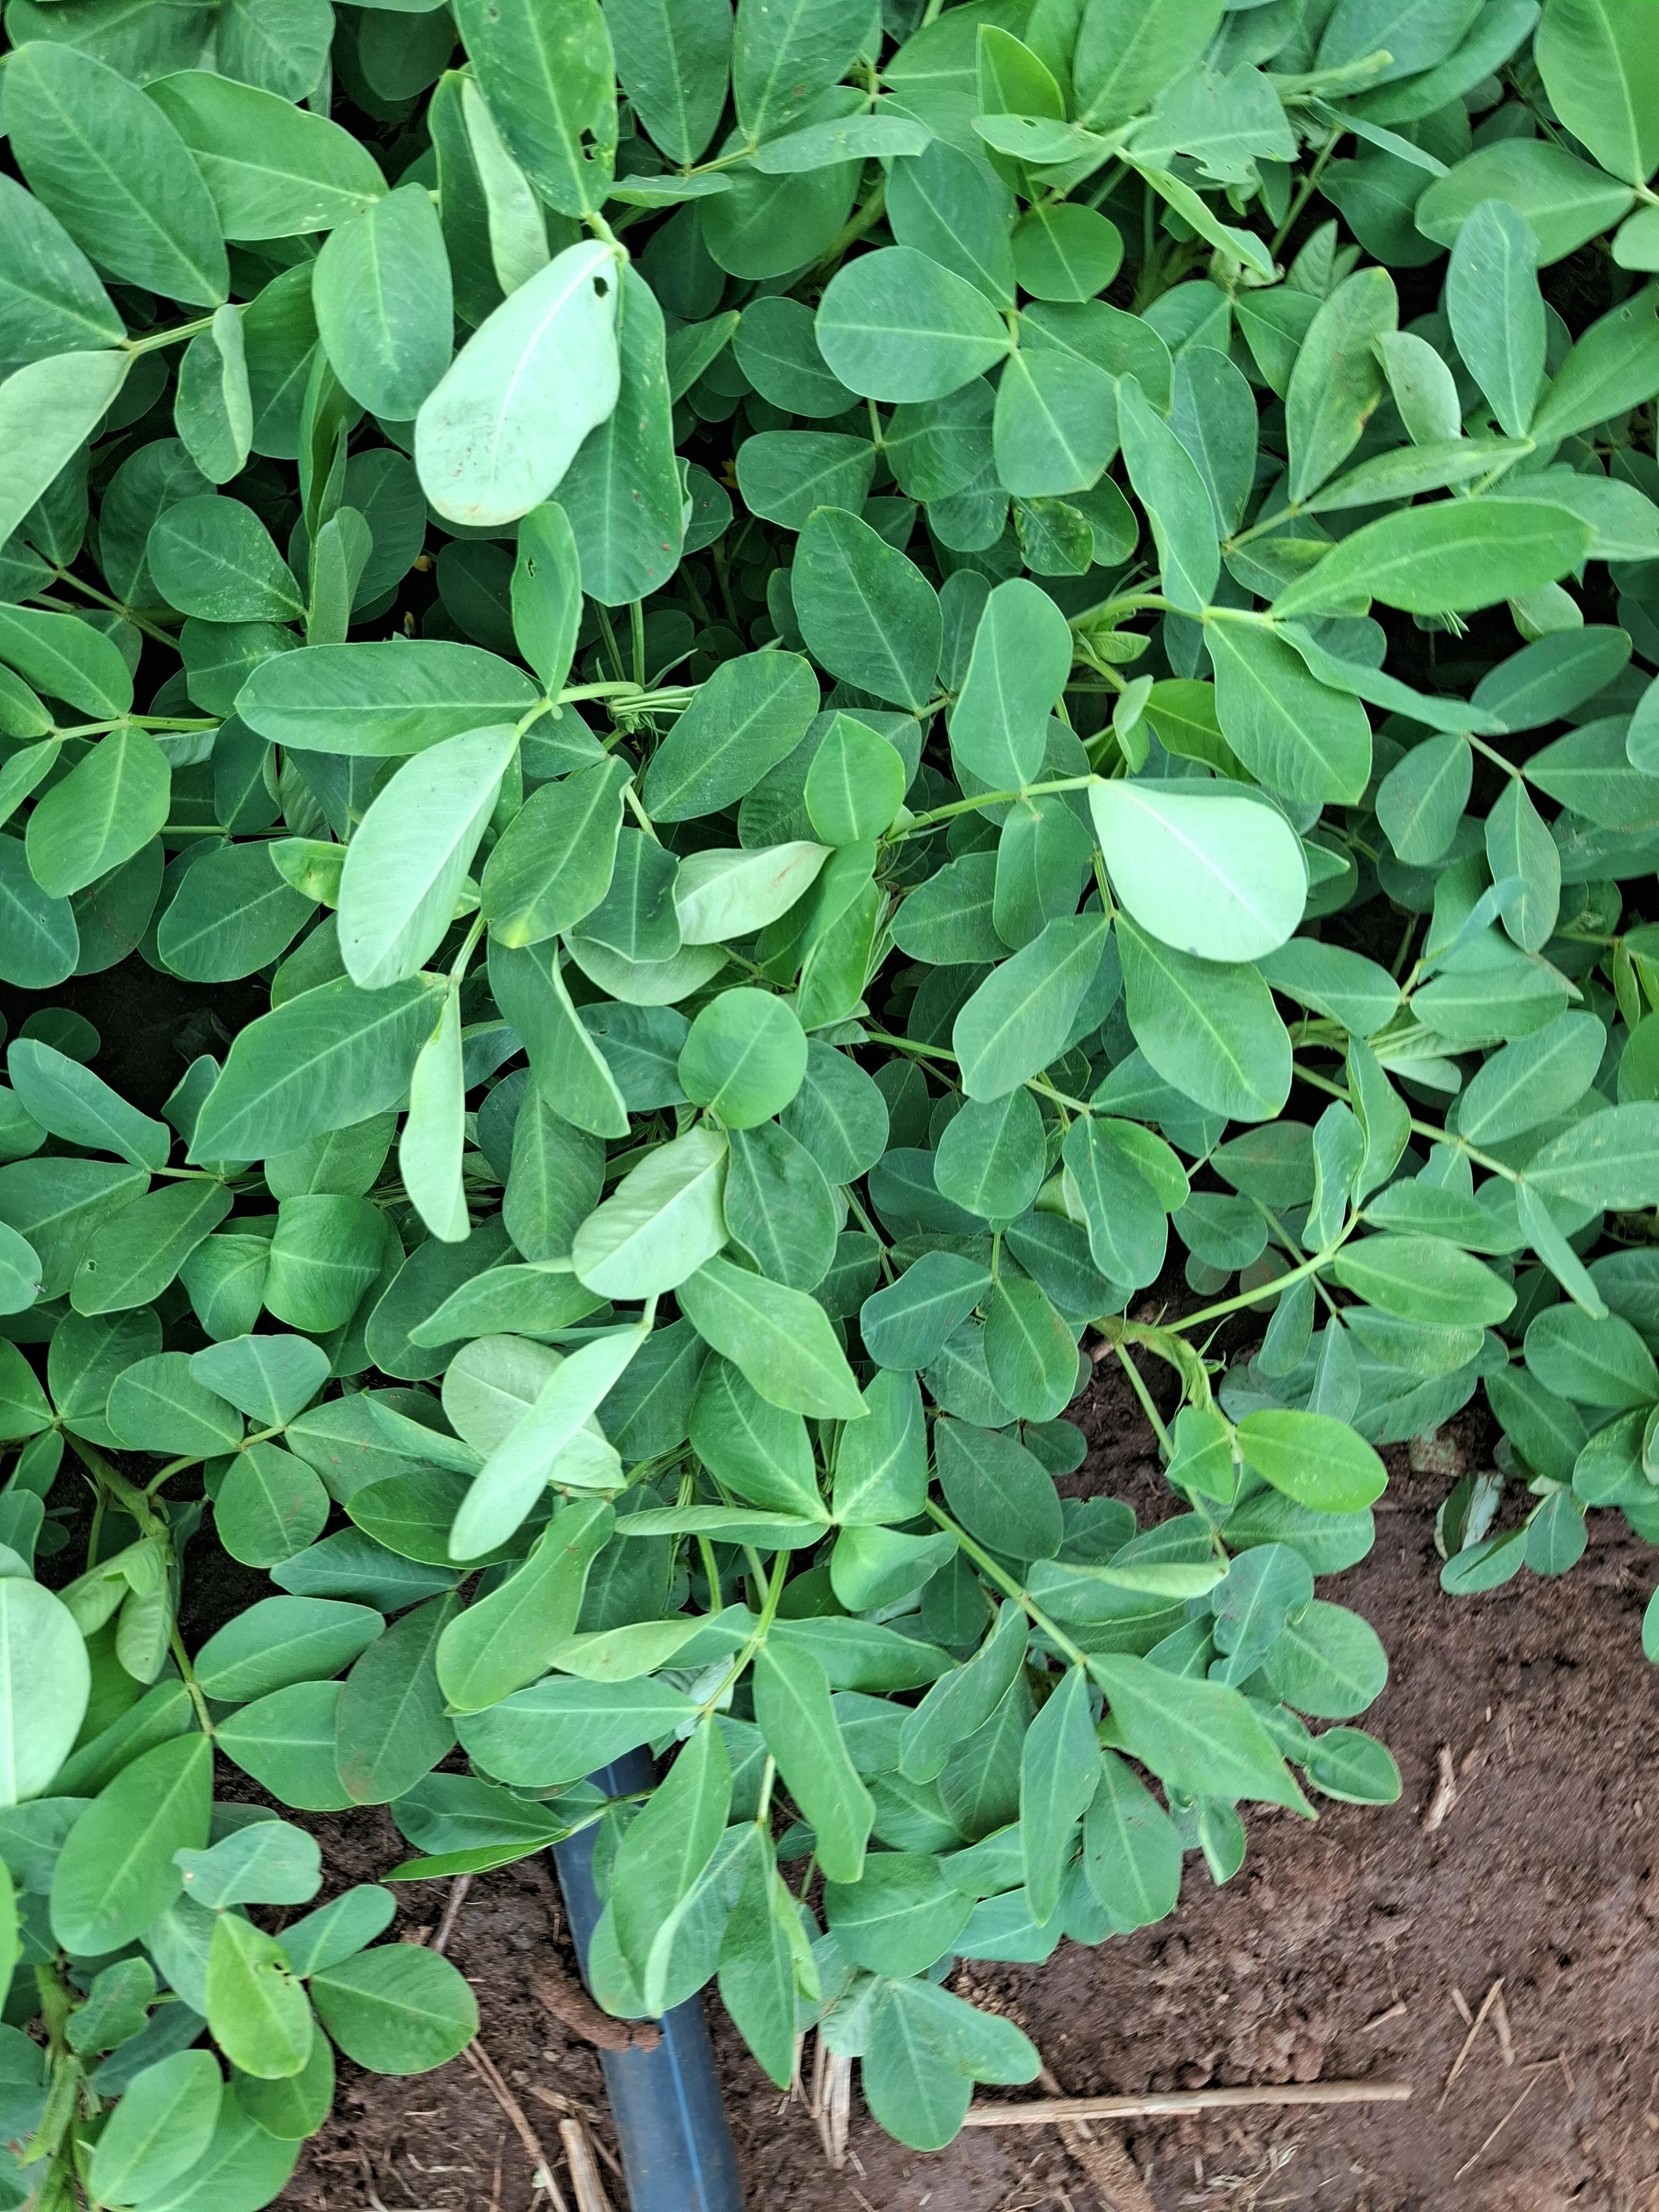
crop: groundnut
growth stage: flowering
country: Kenya
